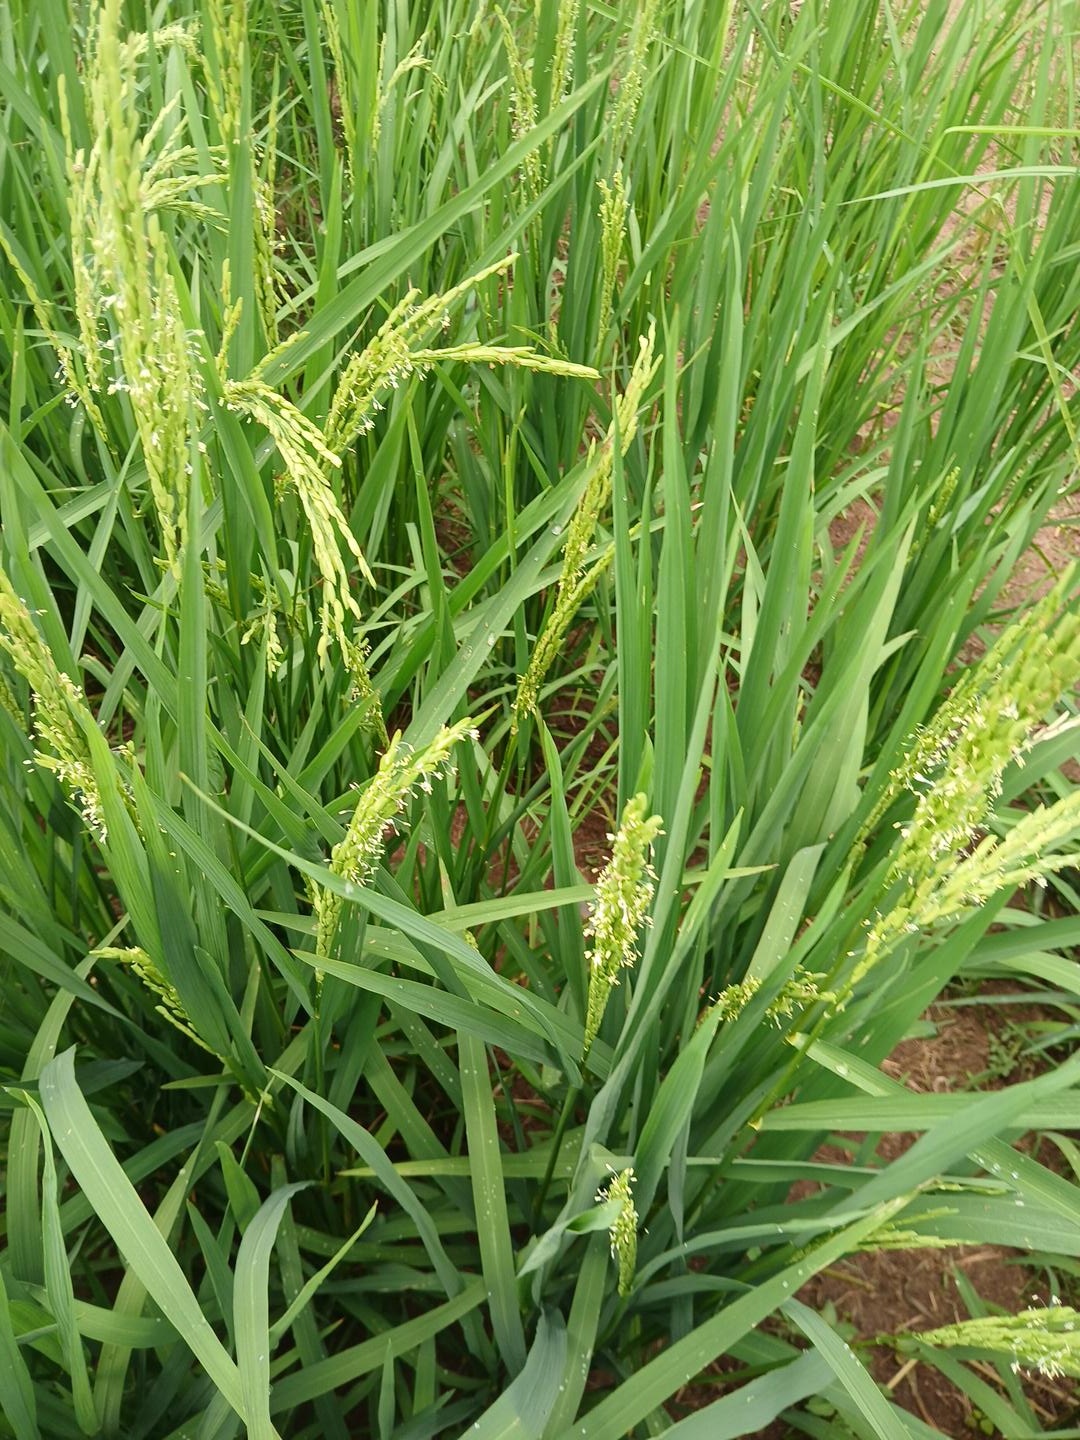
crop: rice
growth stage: flowering
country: Côte d'Ivoire
